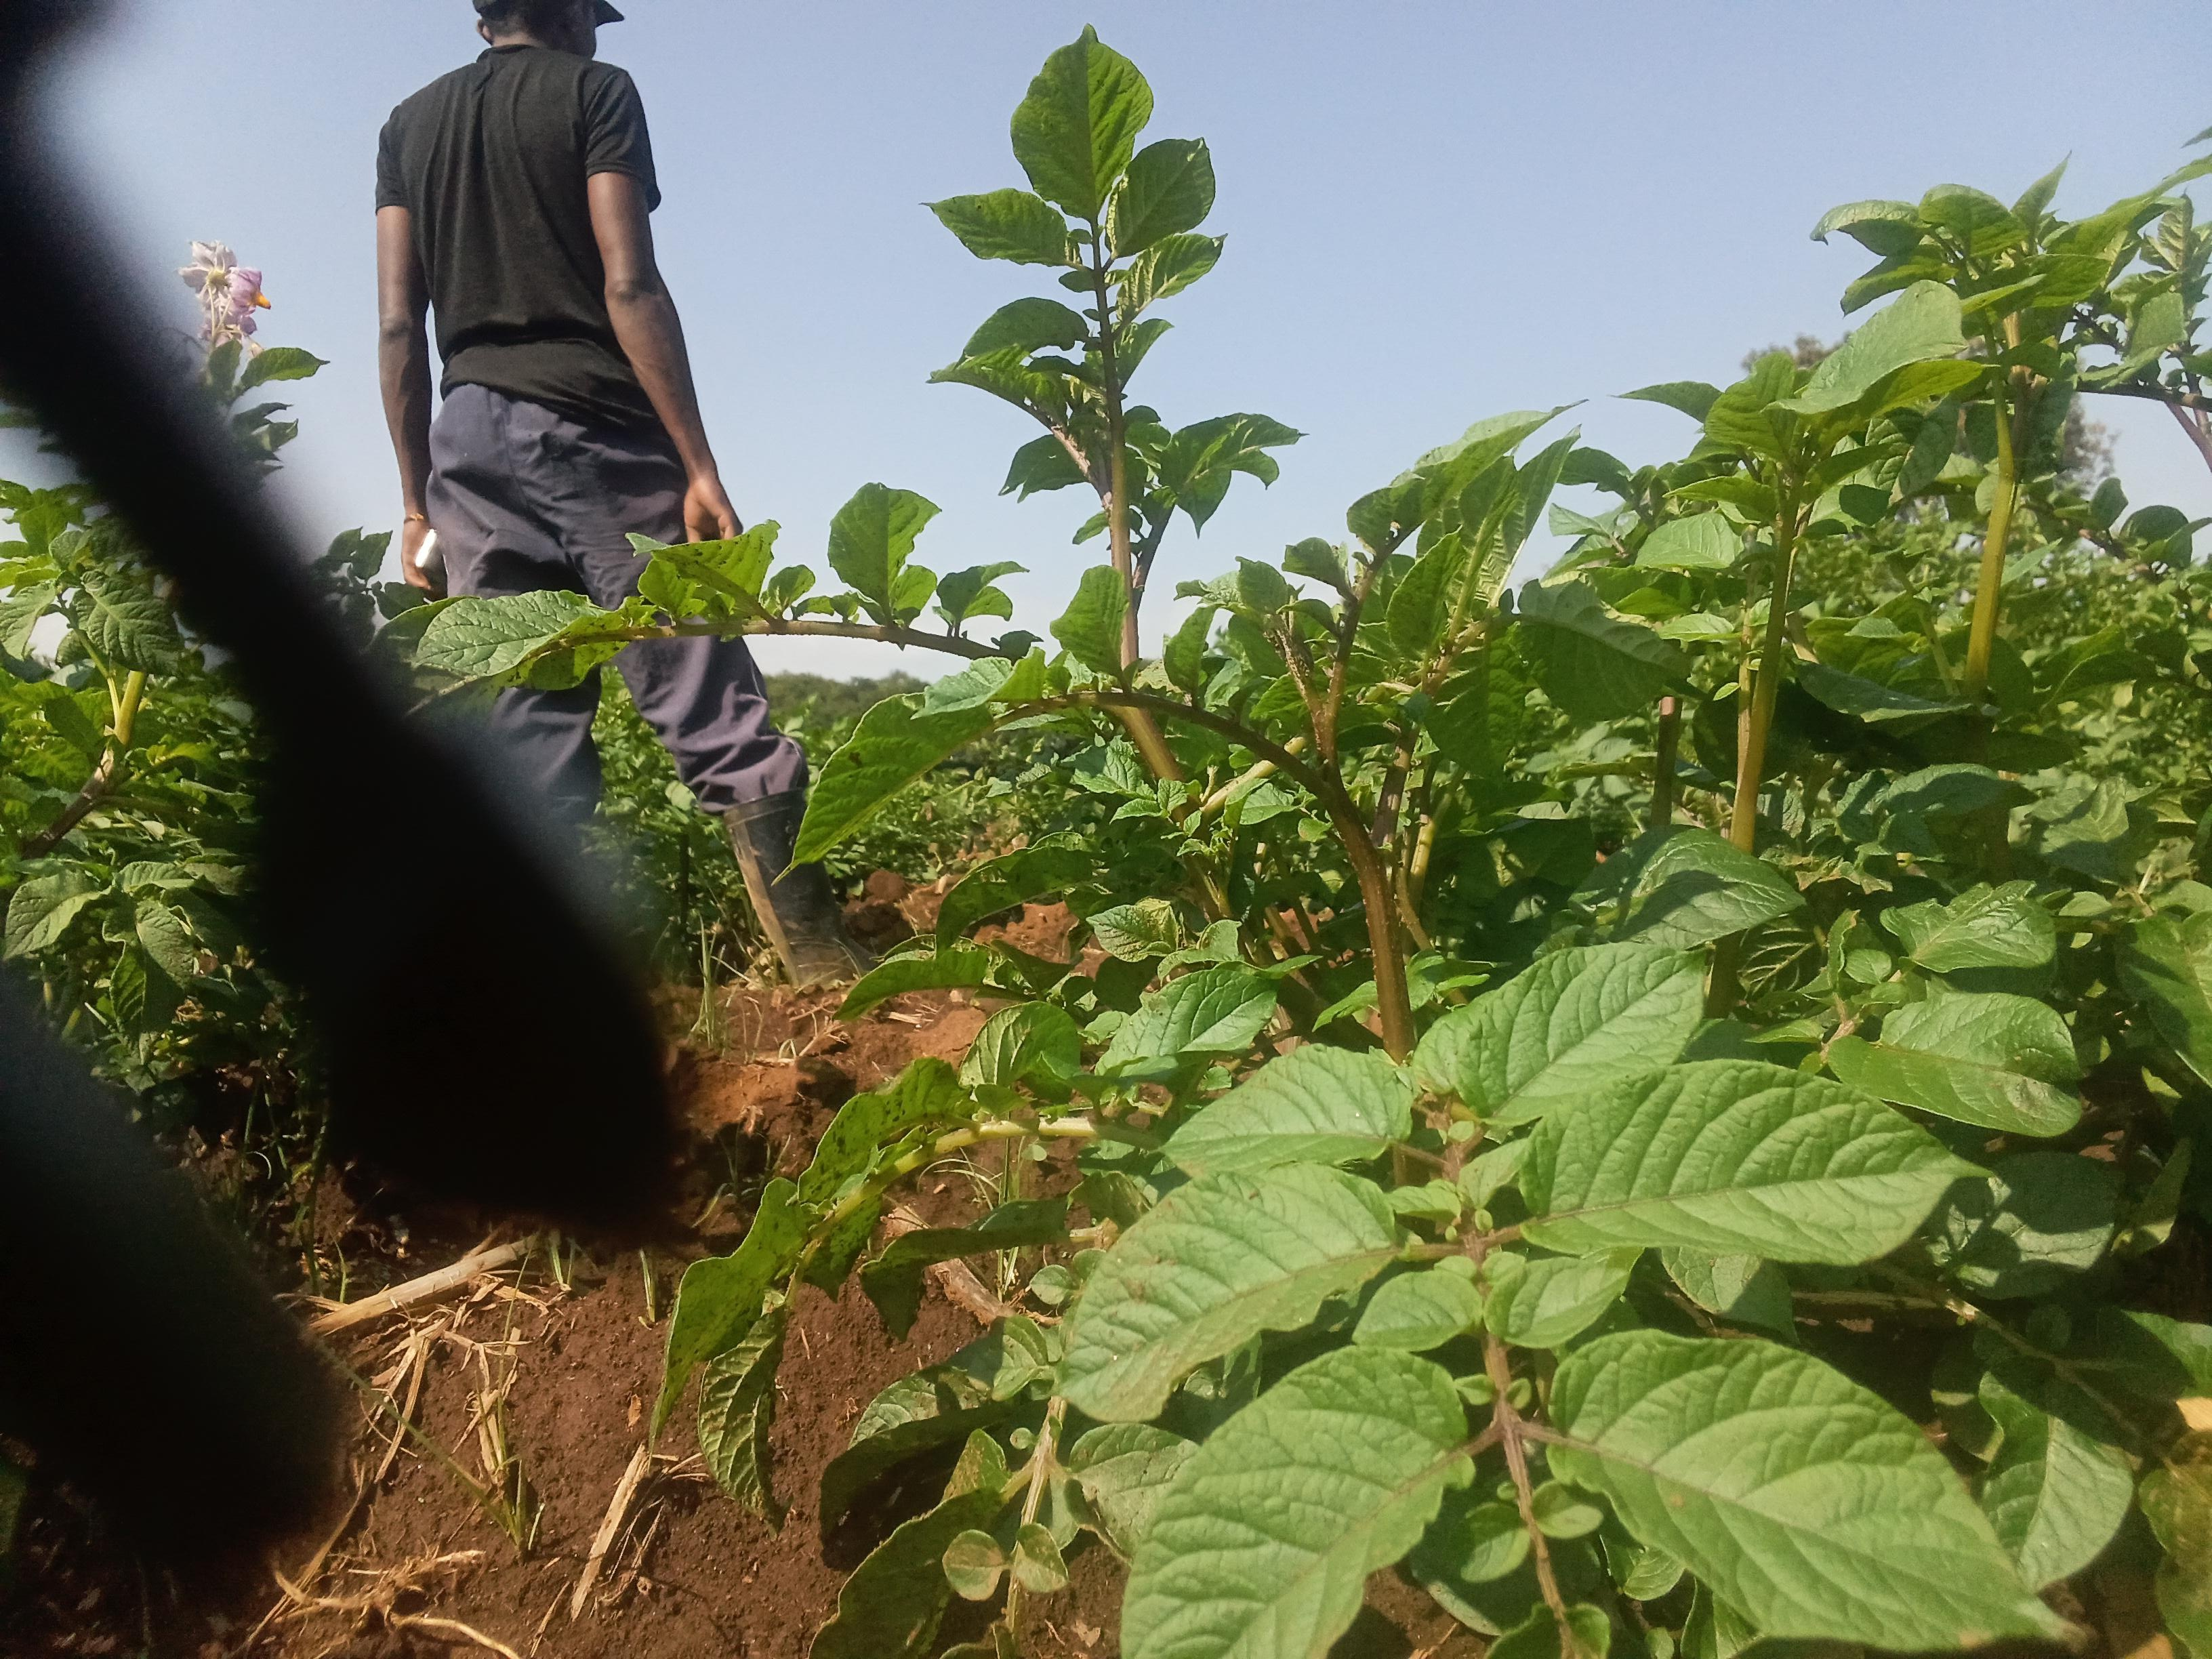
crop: potato
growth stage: vegetative
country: Kenya
